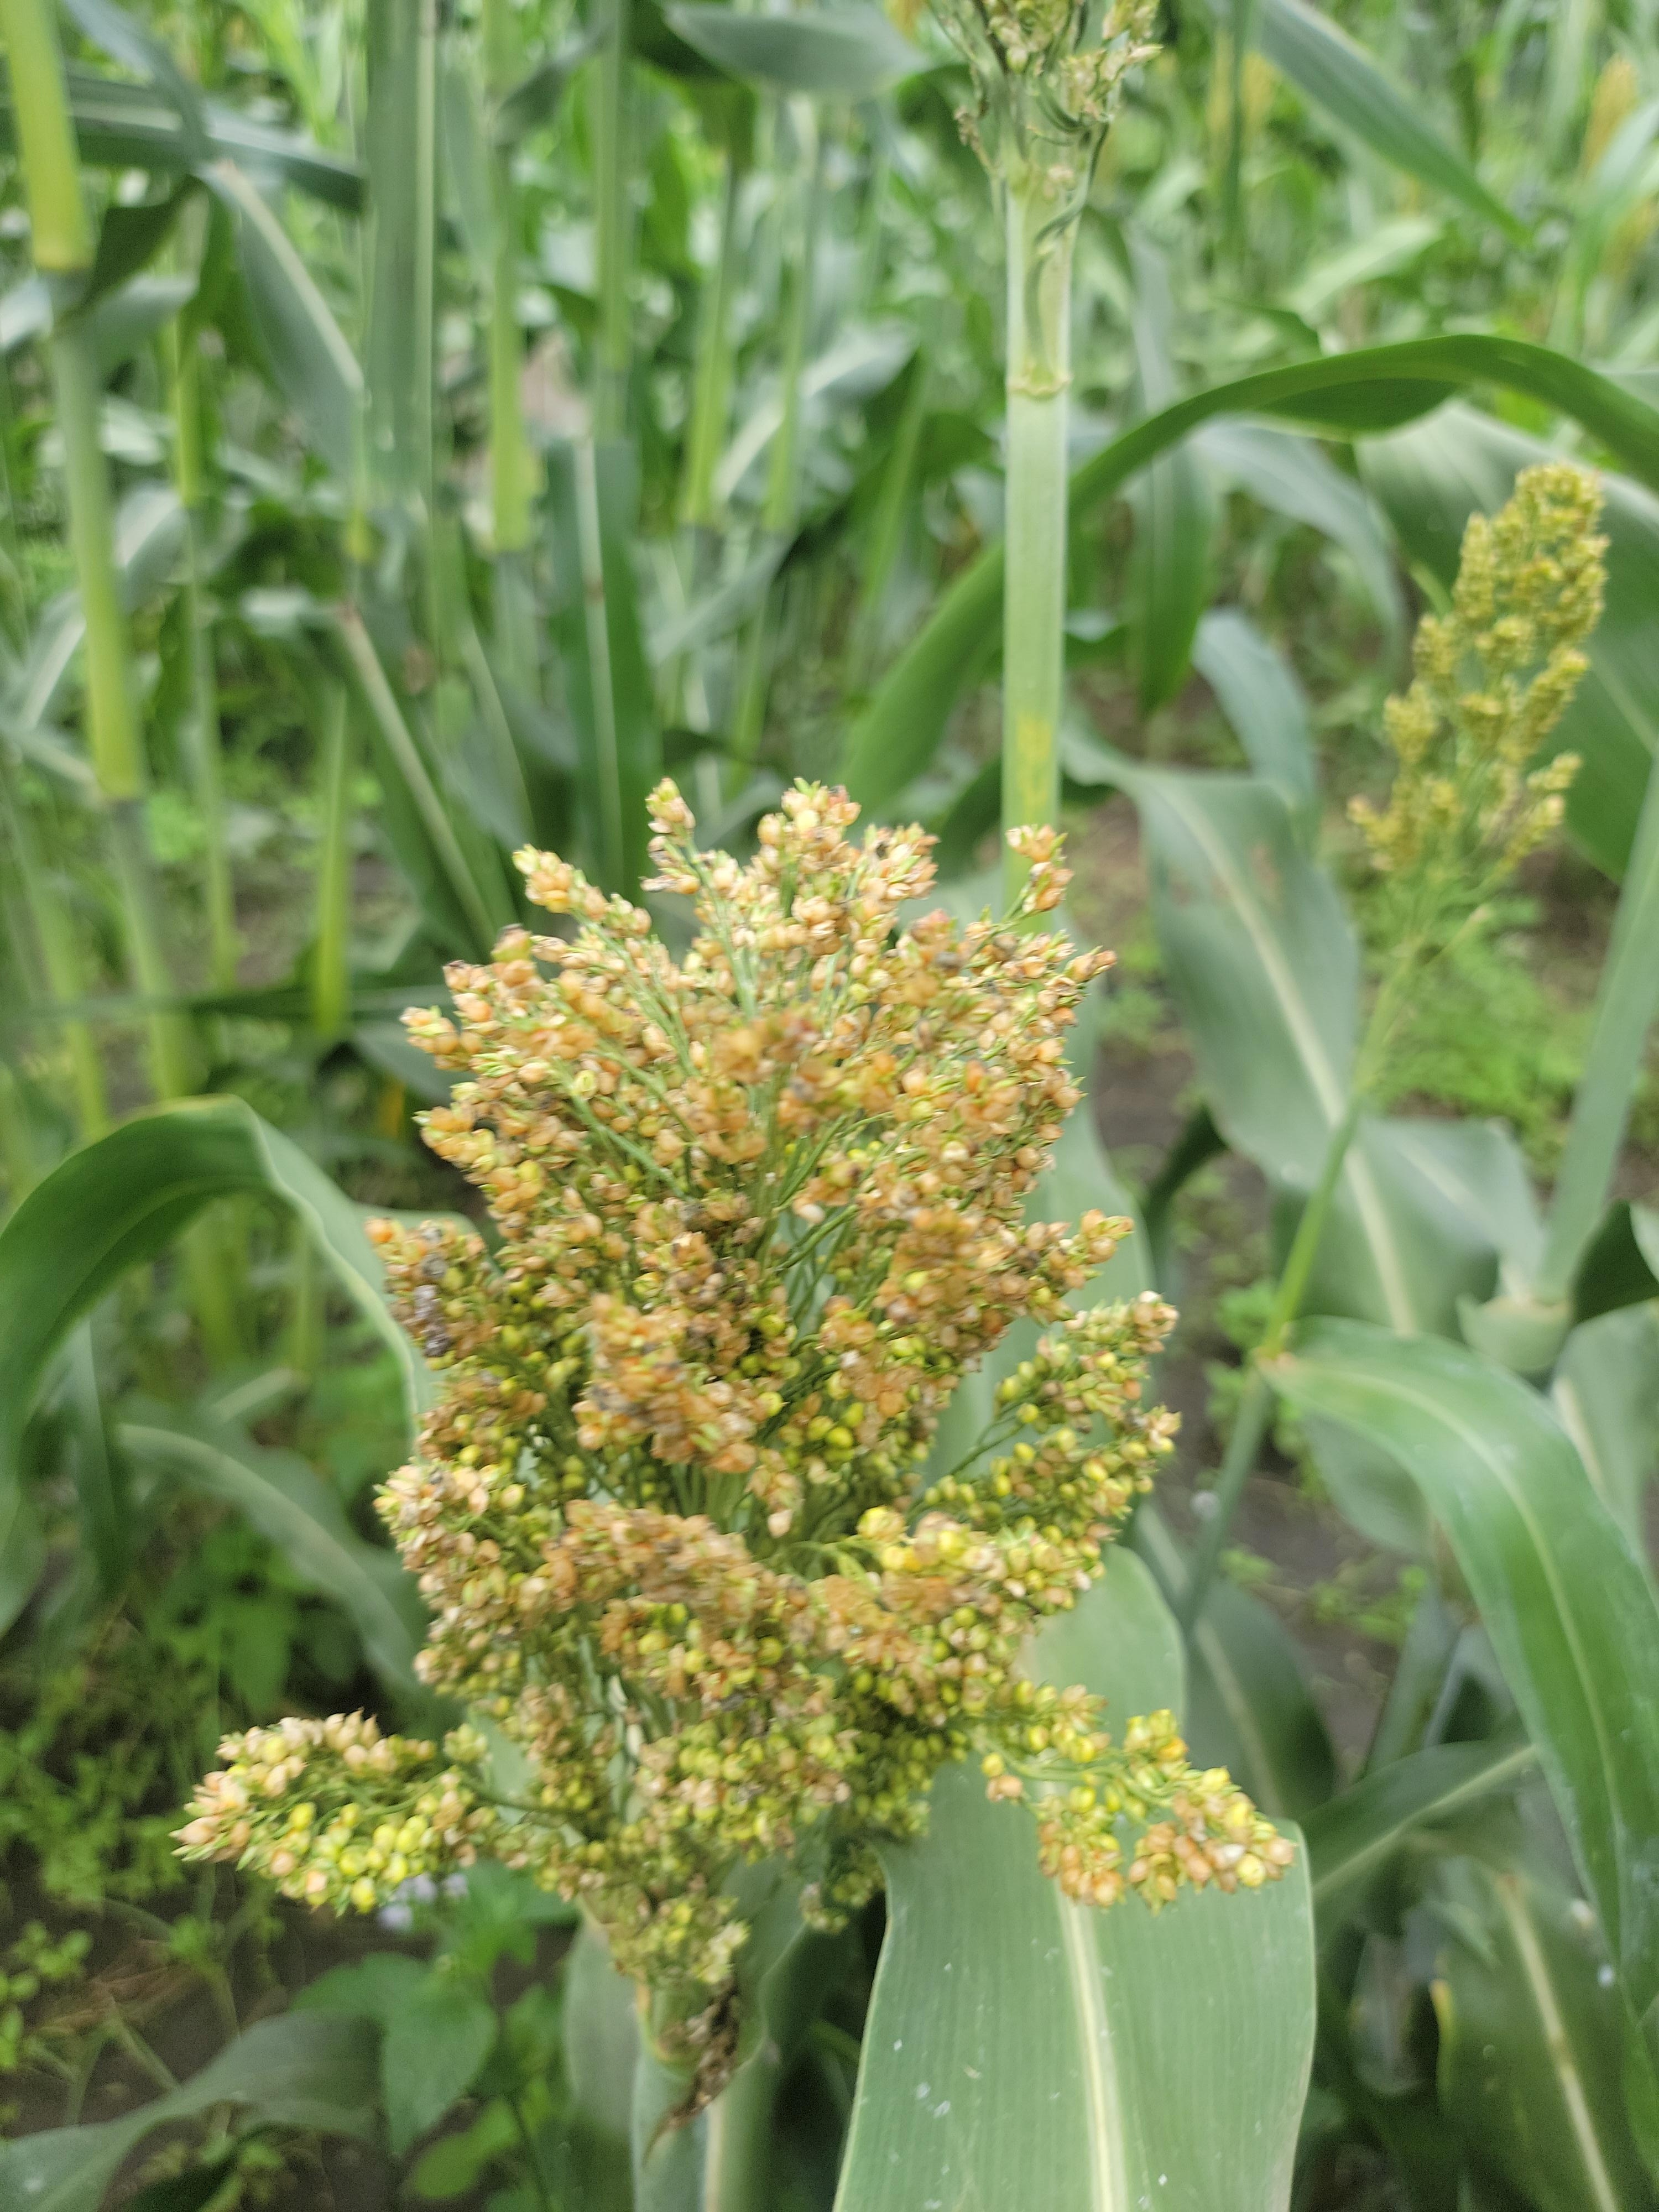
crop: sorghum
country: Tanzania
